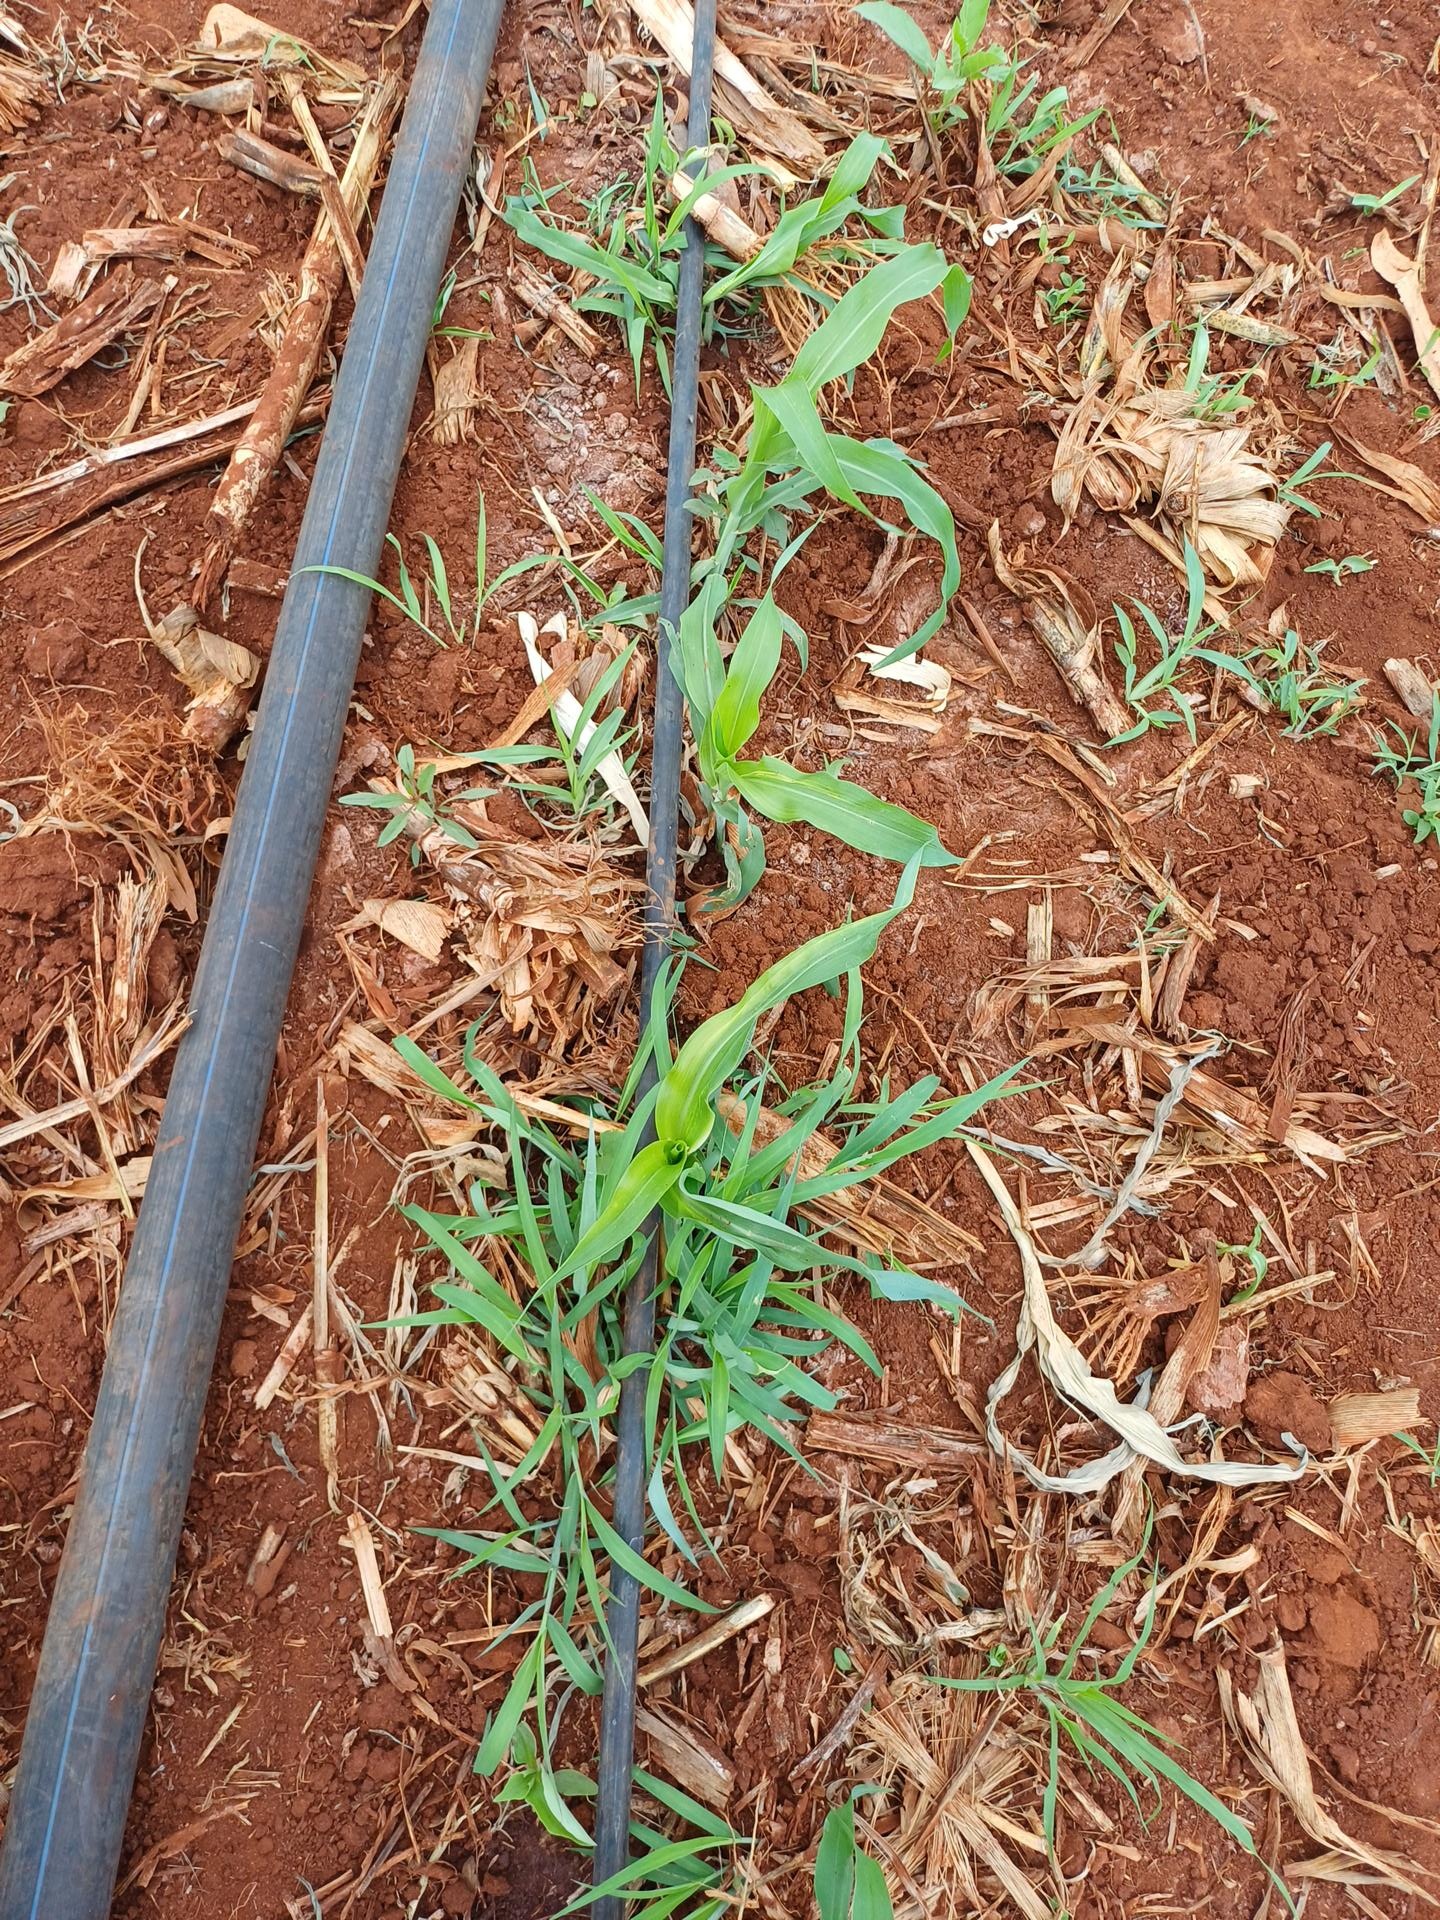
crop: sorghum
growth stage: vegetative
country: Kenya
